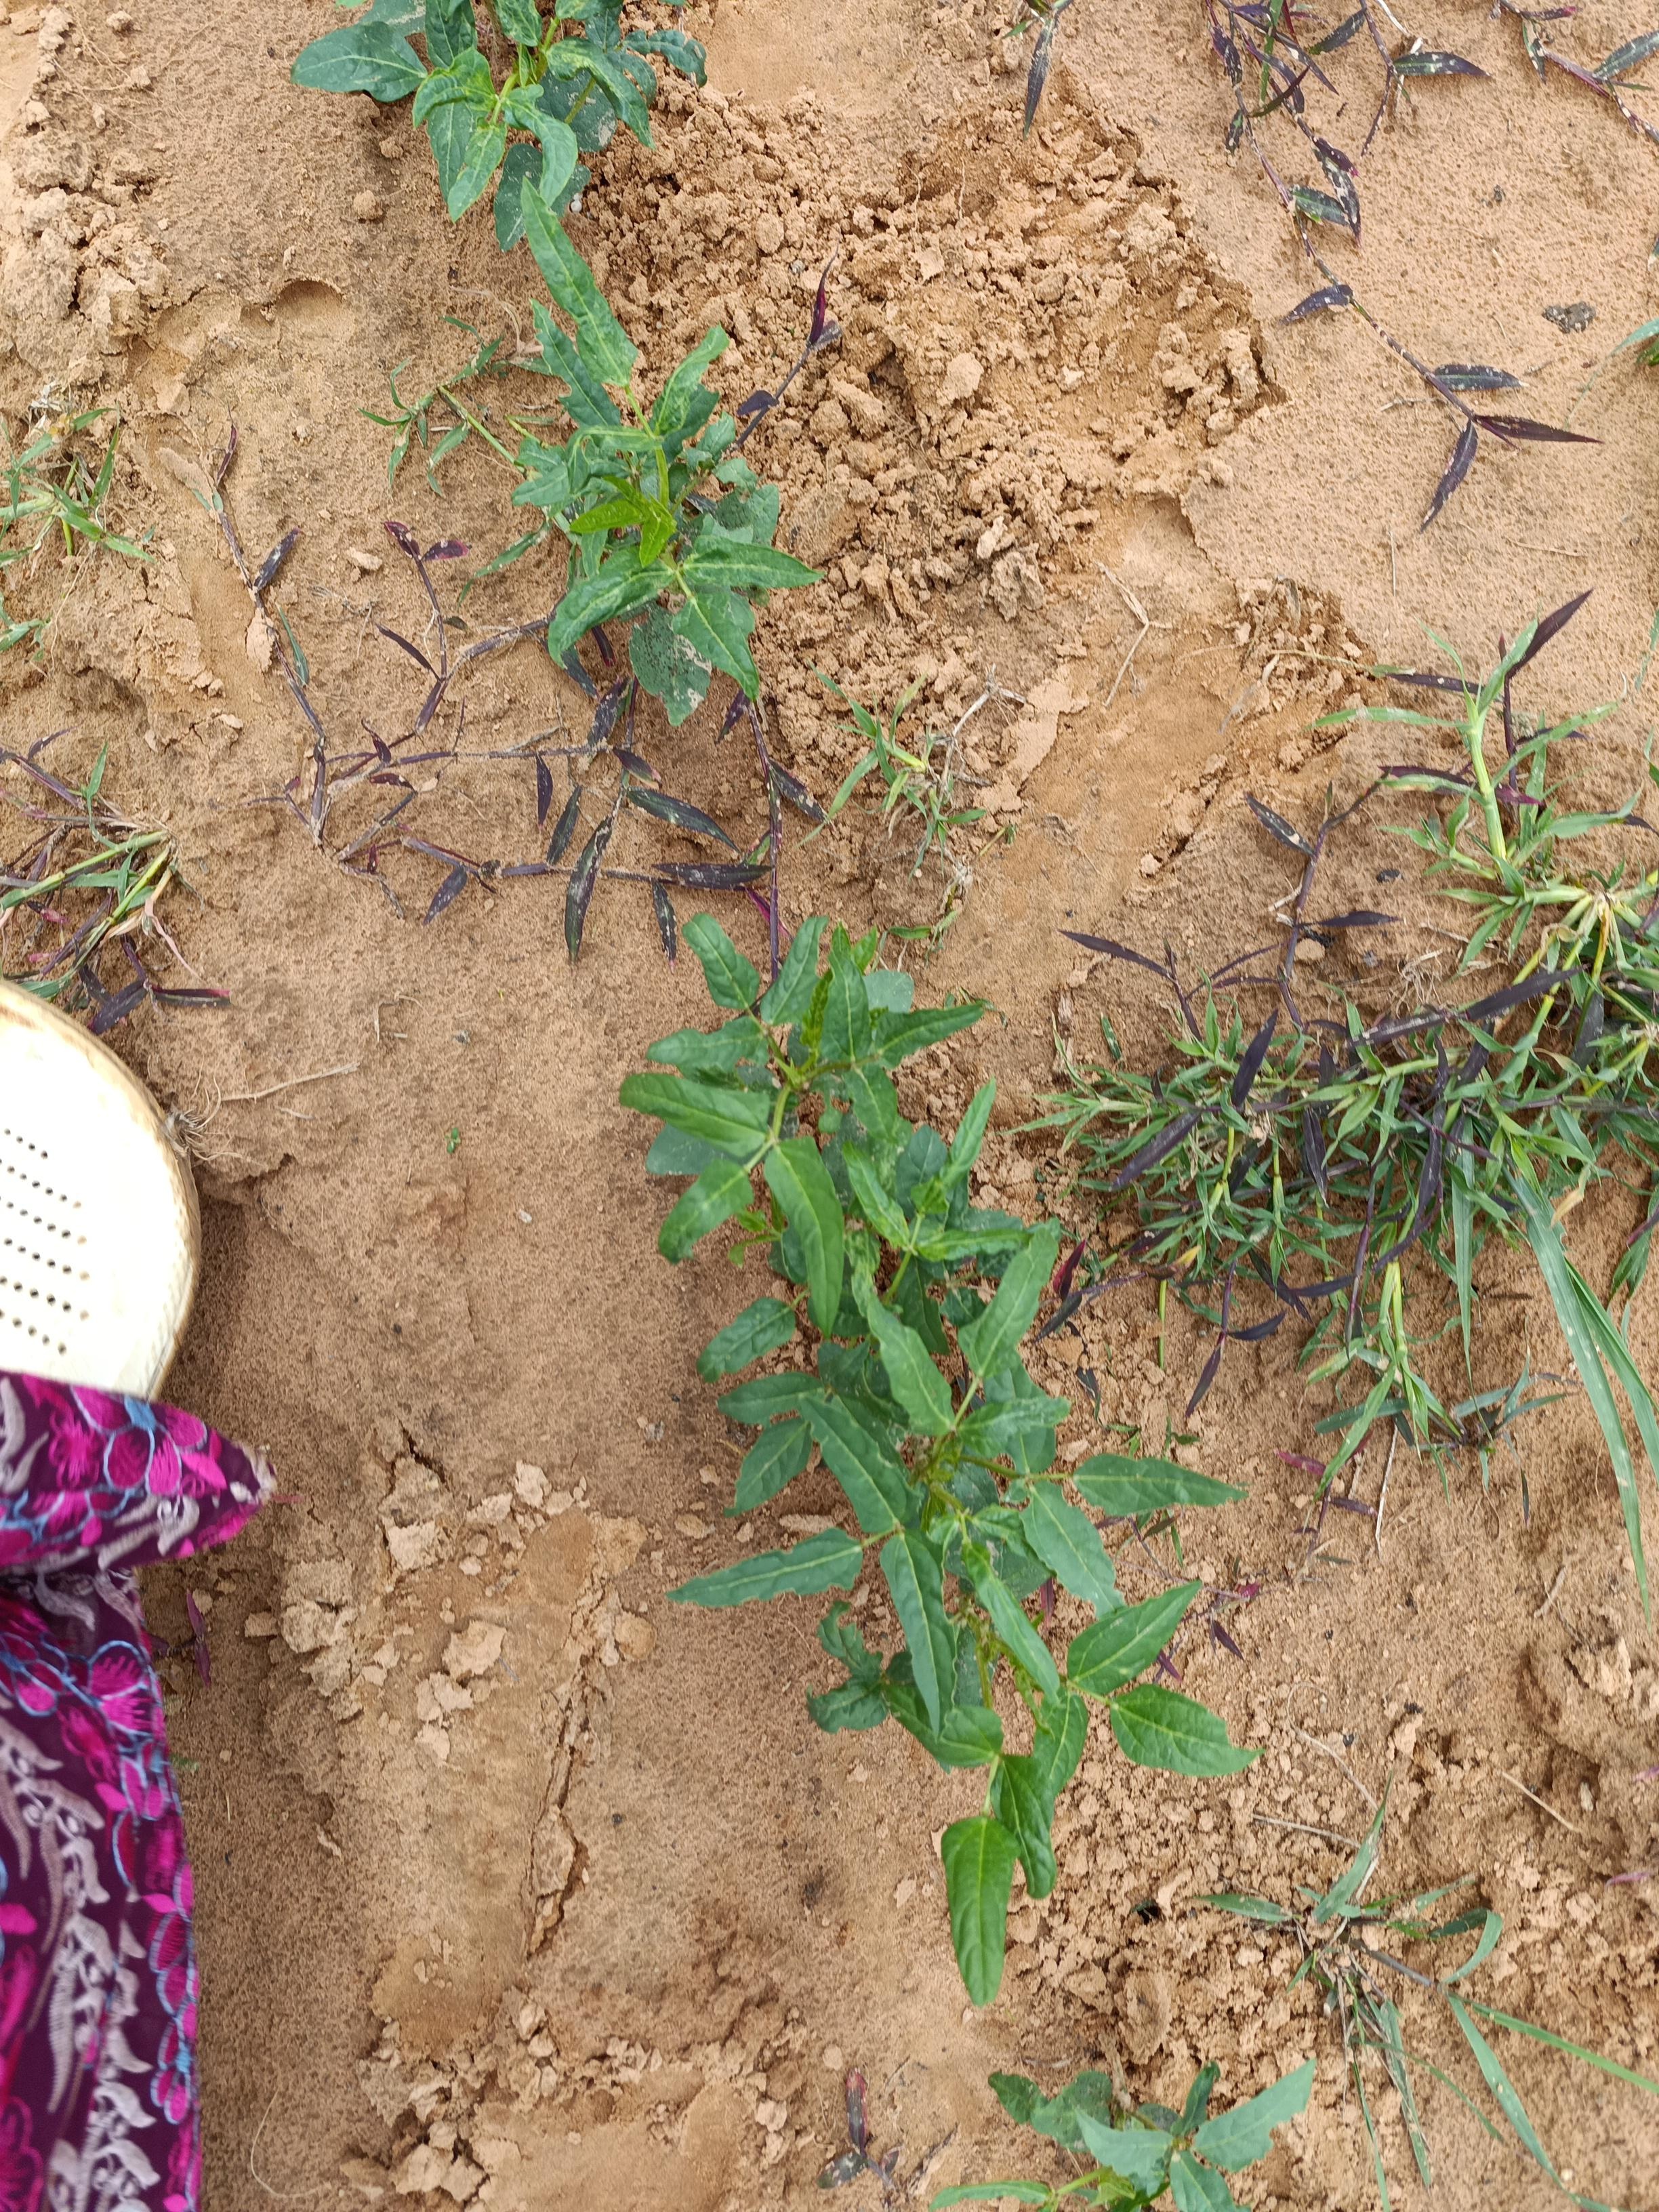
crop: cowpea
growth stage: emergence
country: Nigeria
